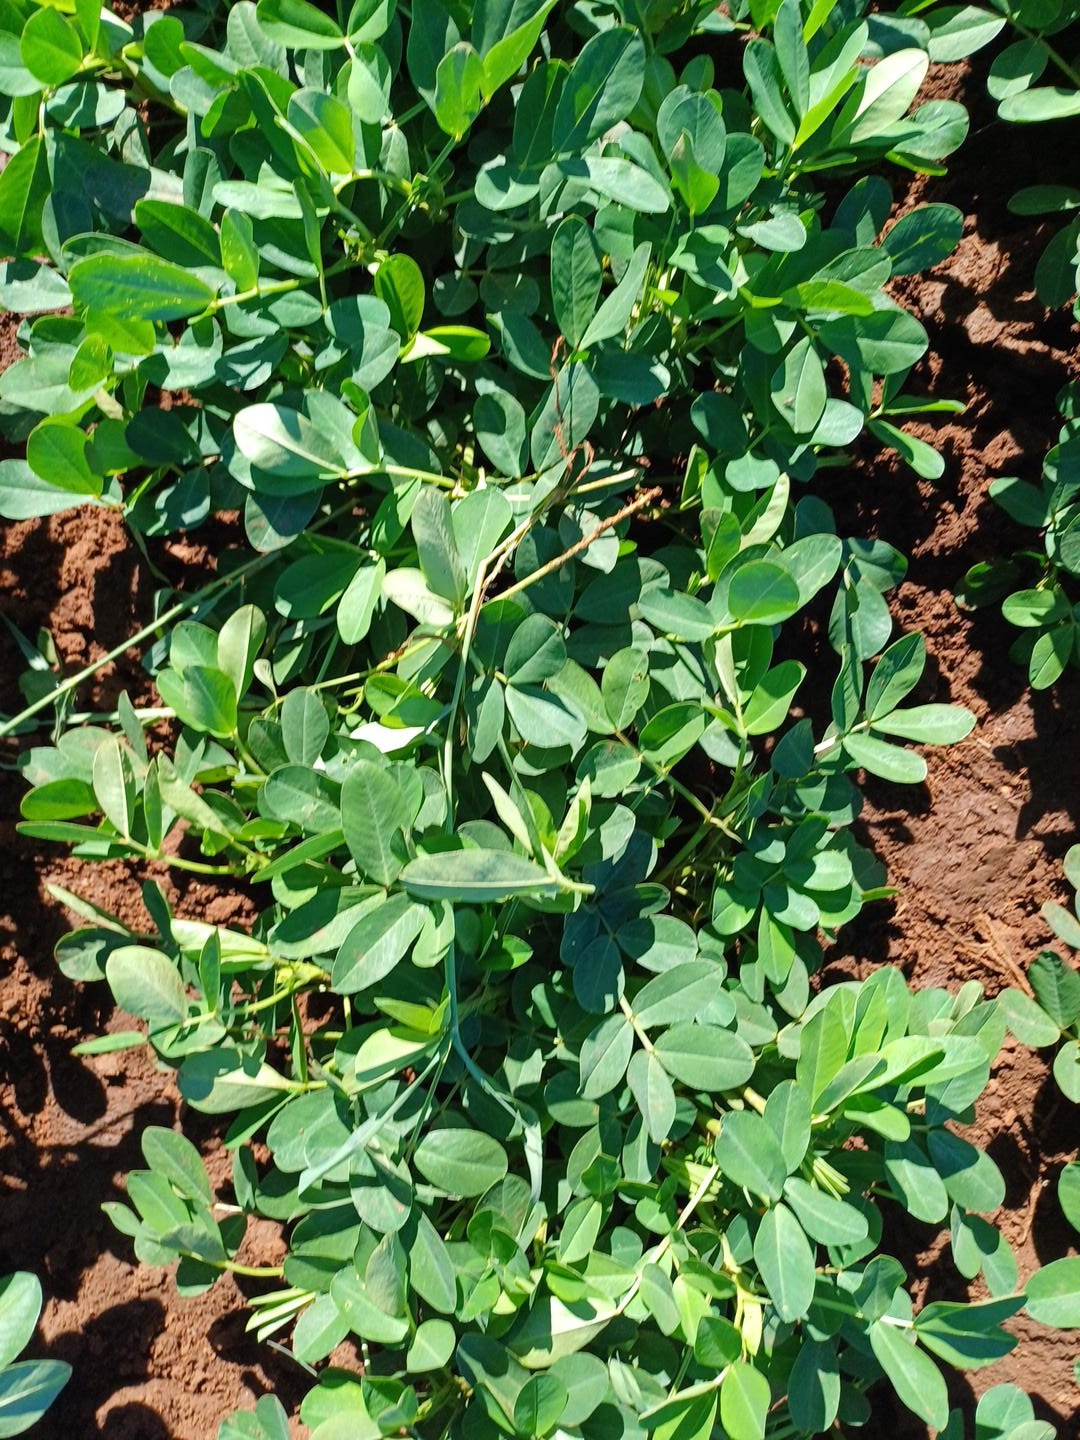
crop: groundnut
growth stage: flowering
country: Kenya
